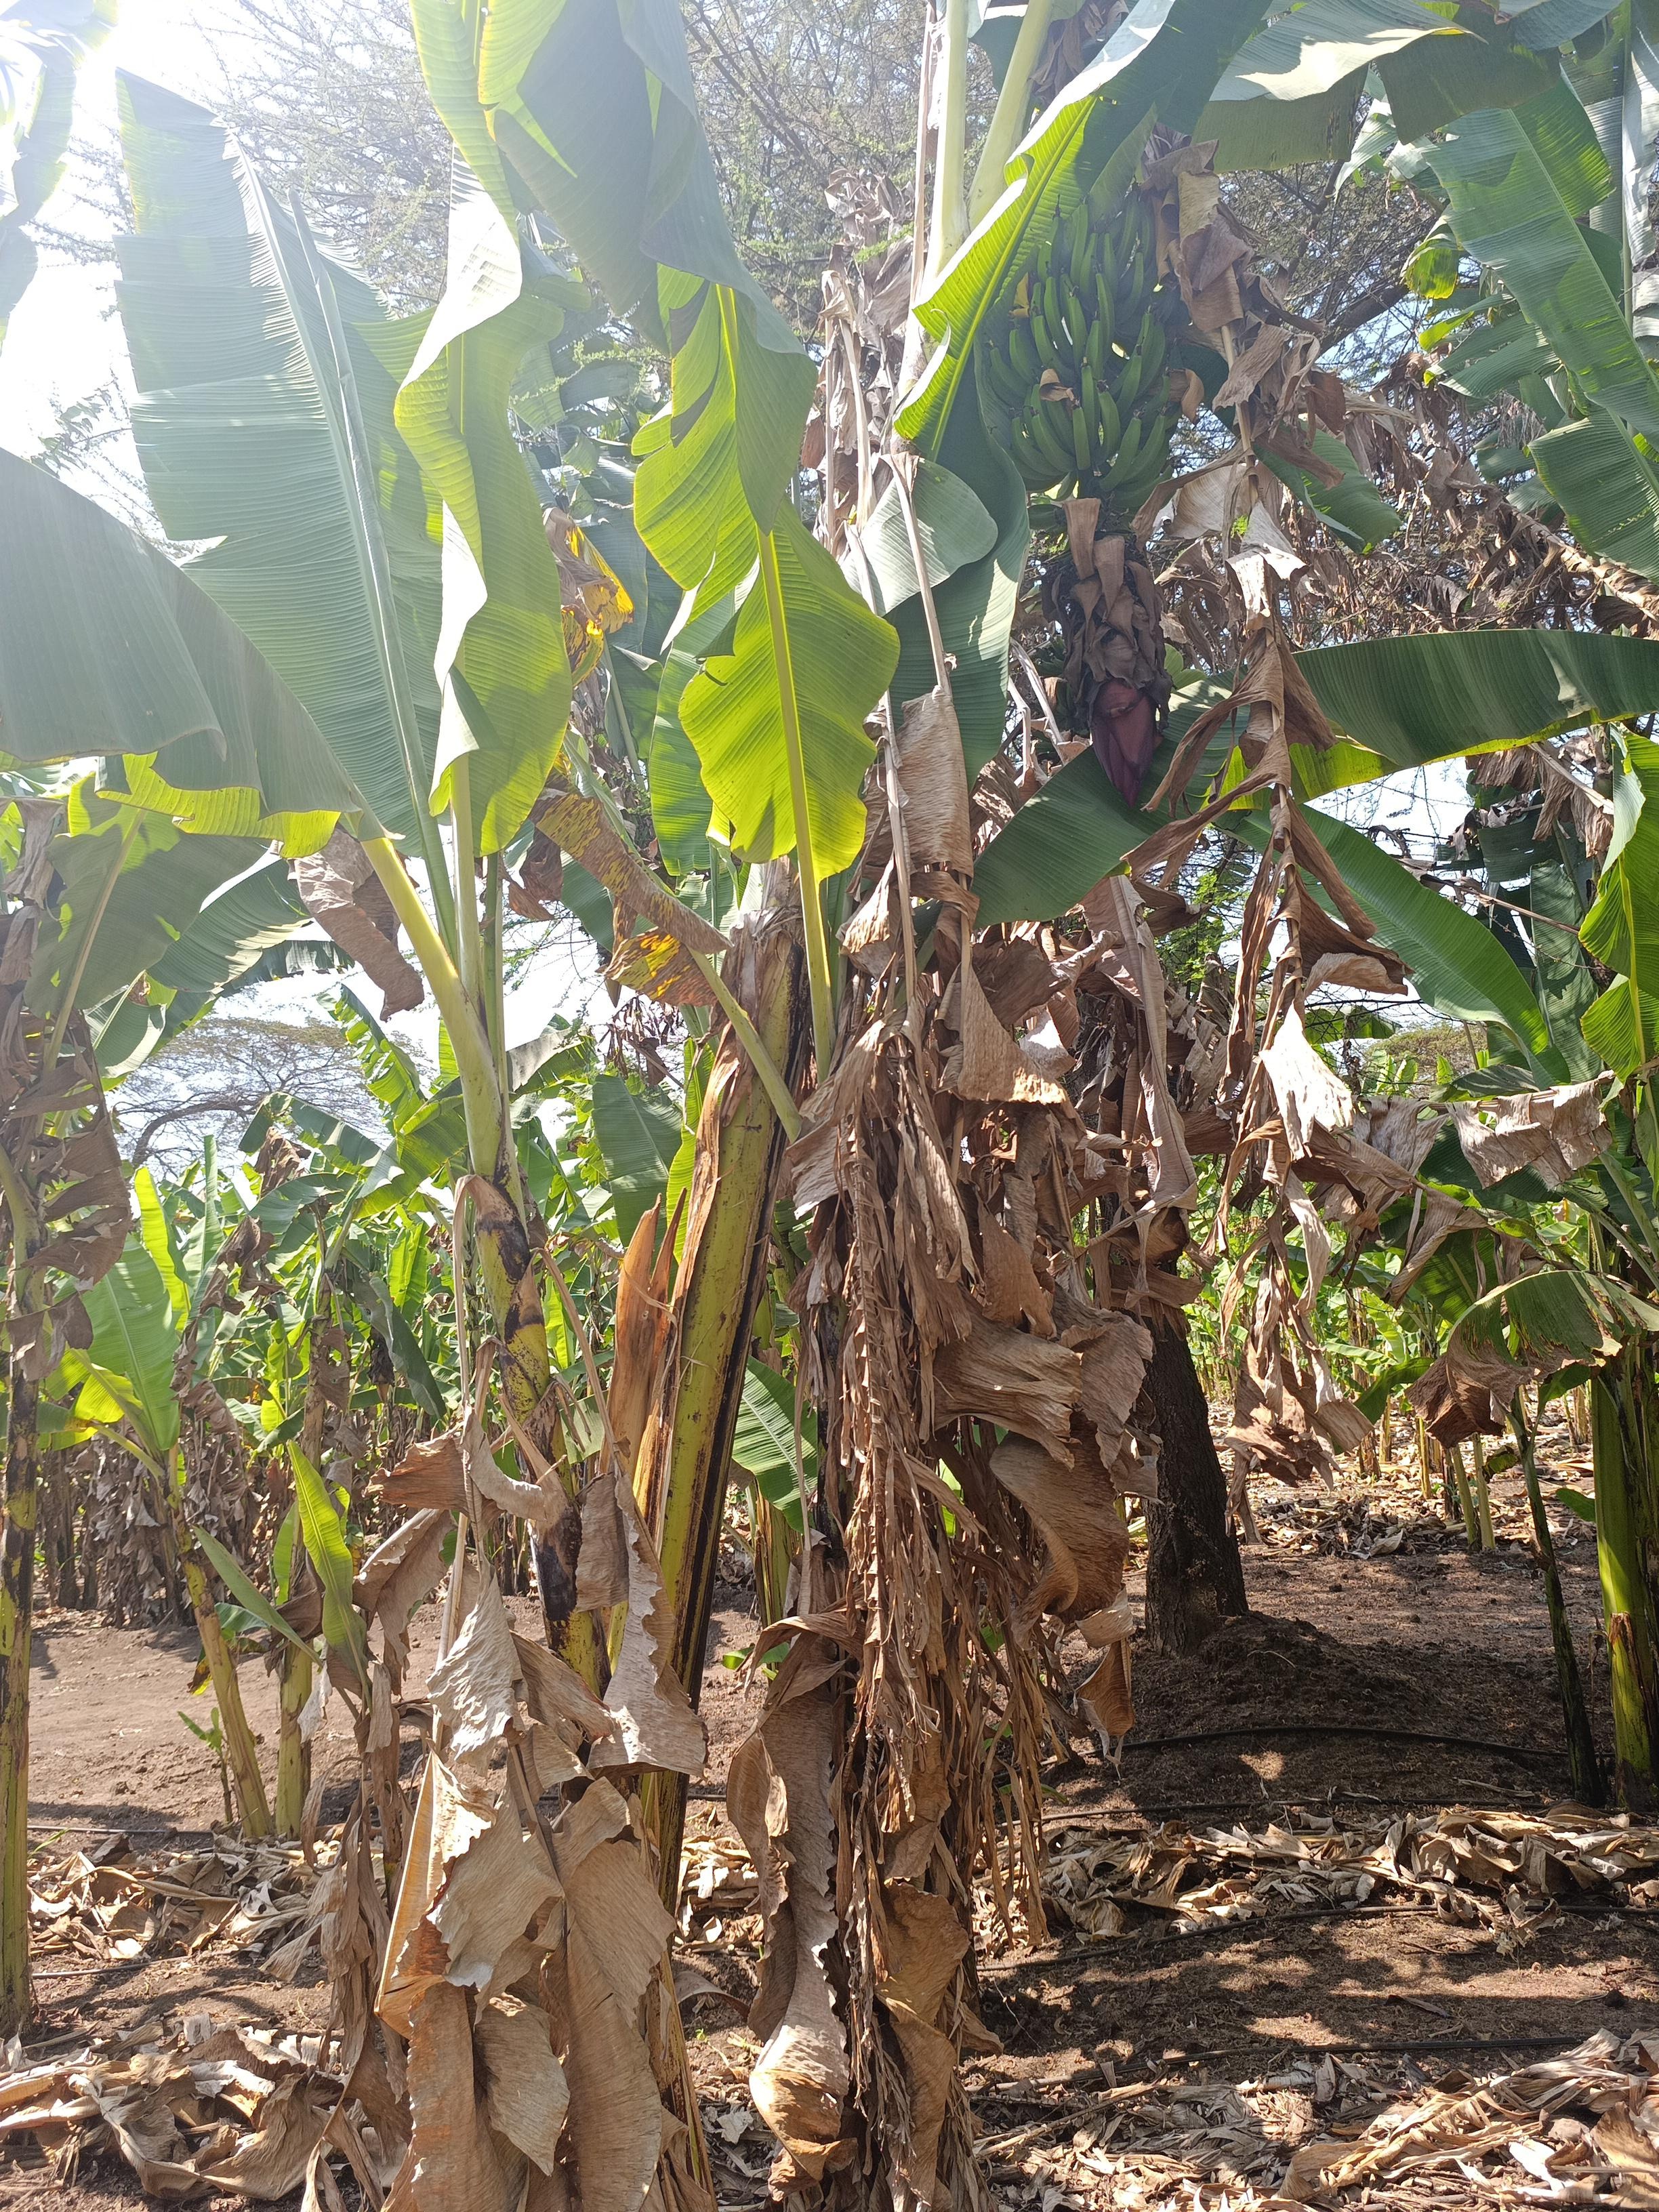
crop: banana
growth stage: development fruit
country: Tanzania
